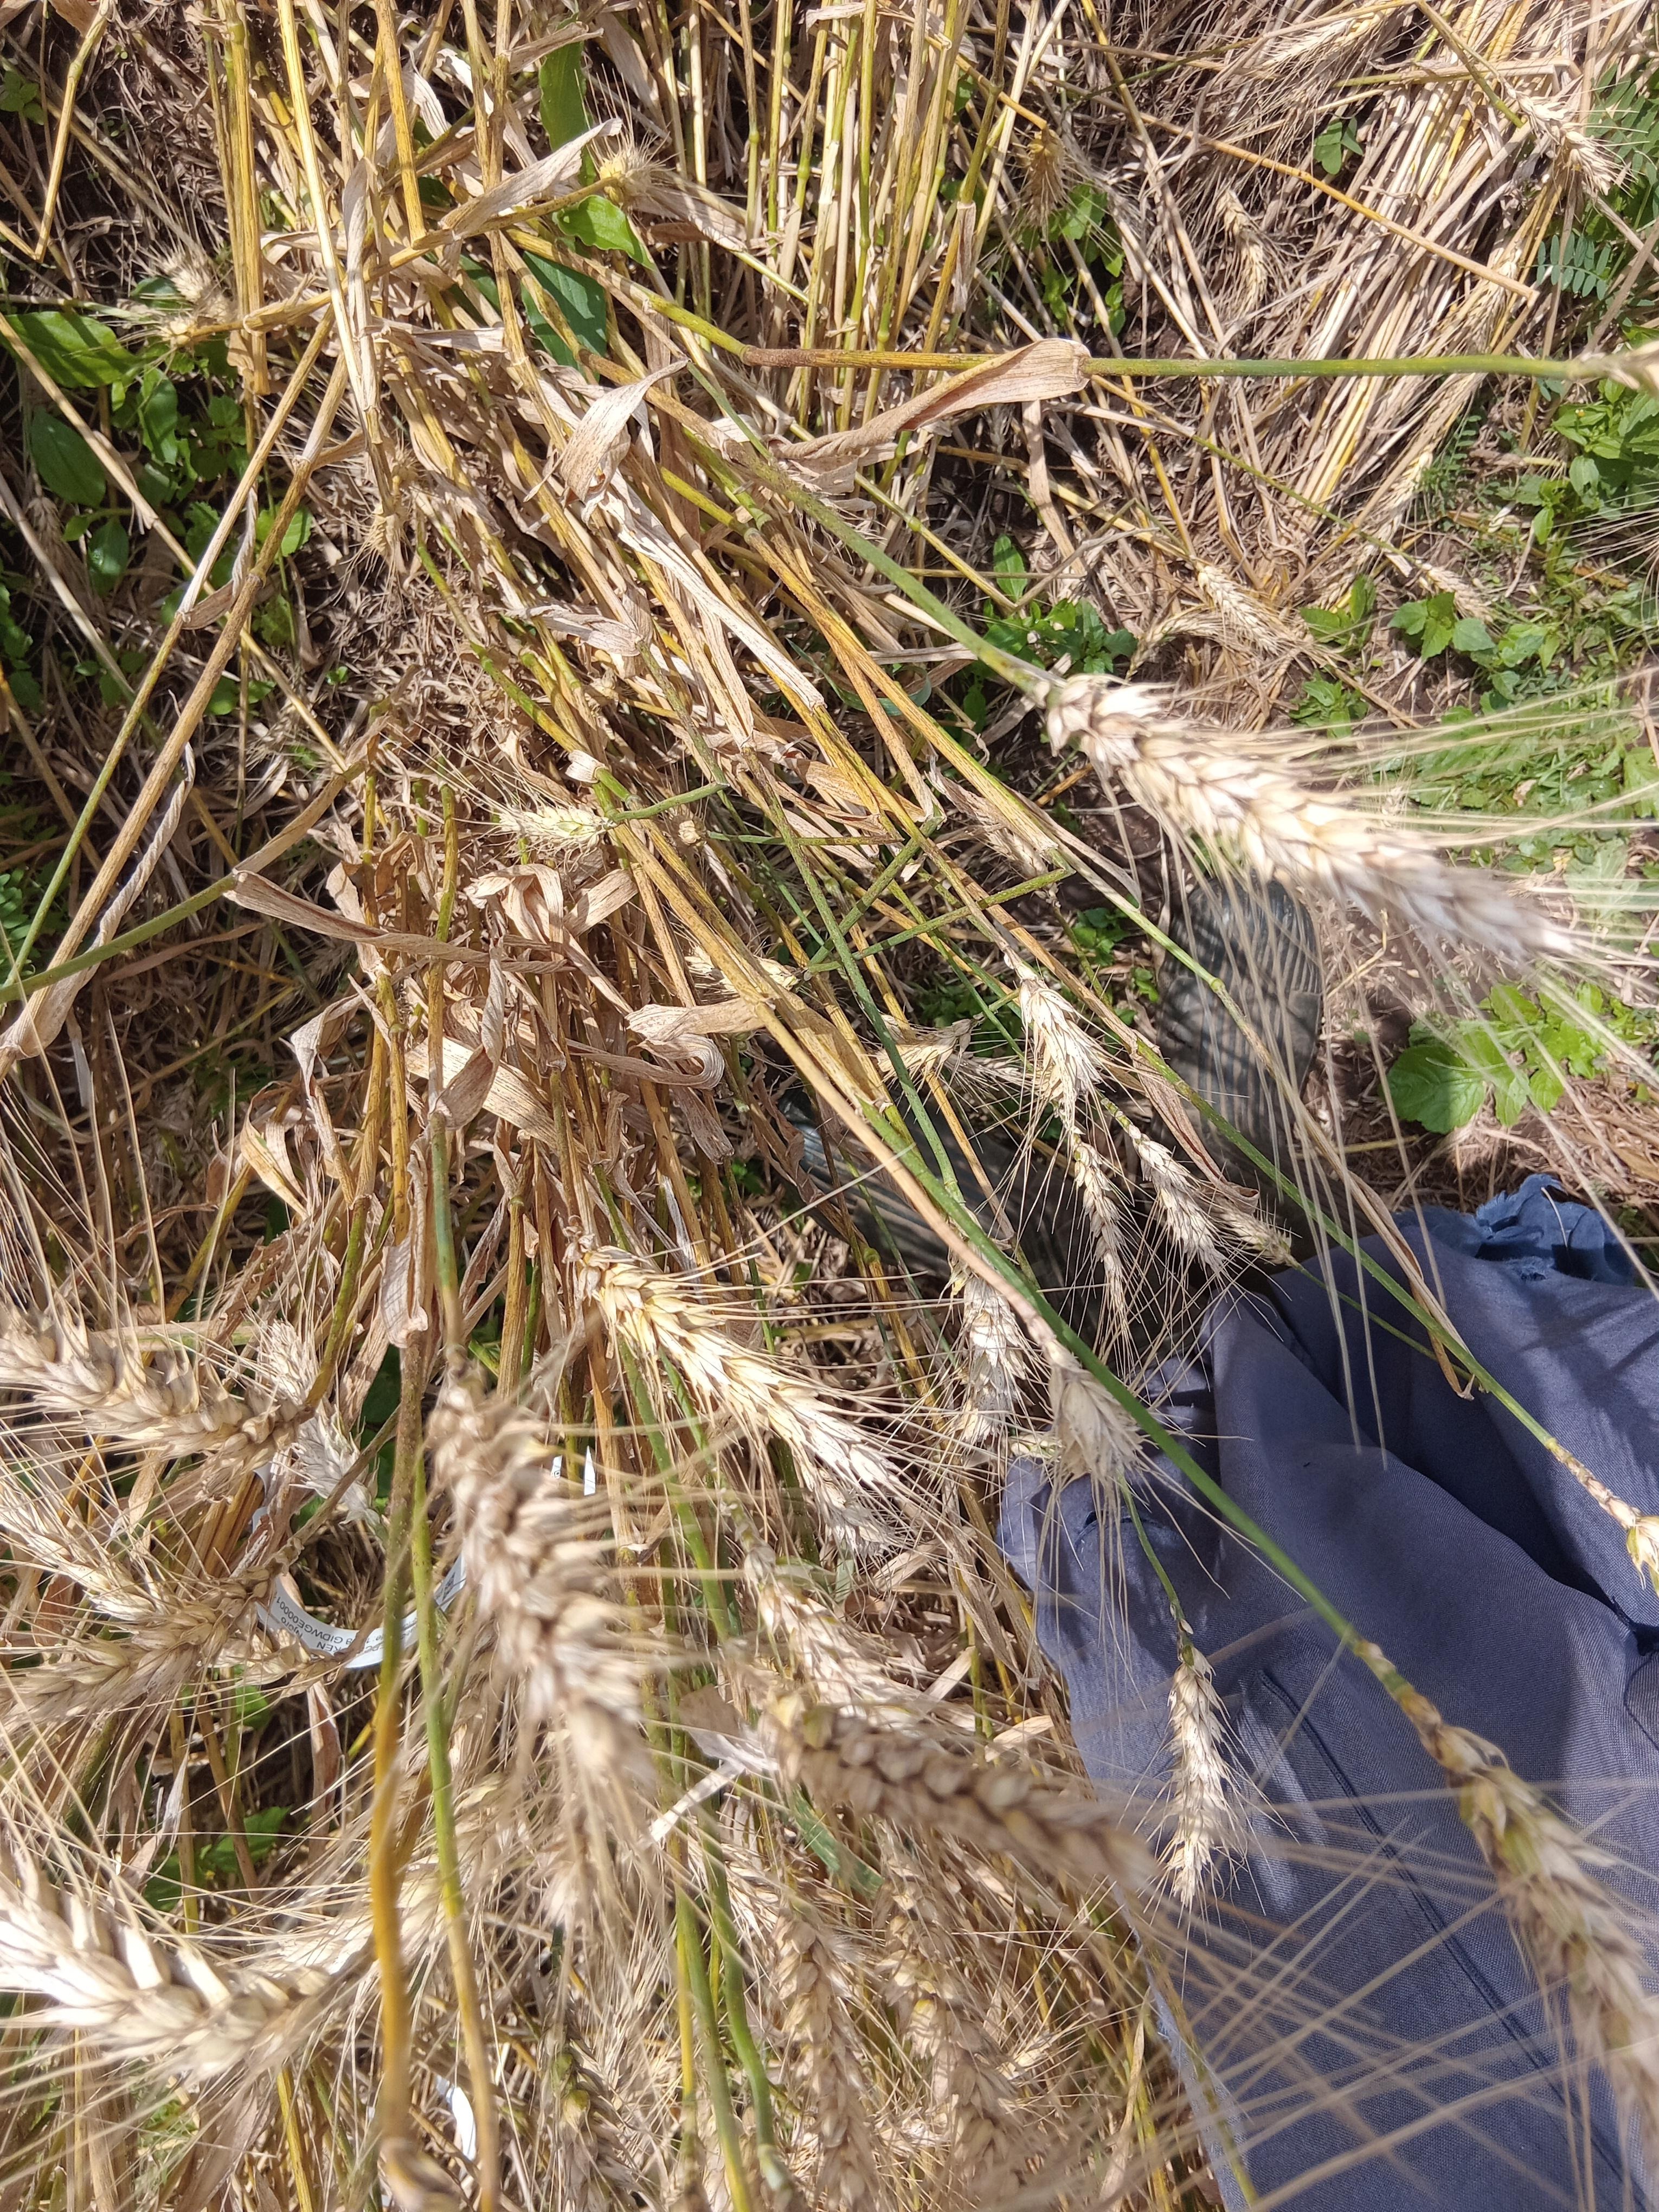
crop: wheat
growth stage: maturity
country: Kenya
